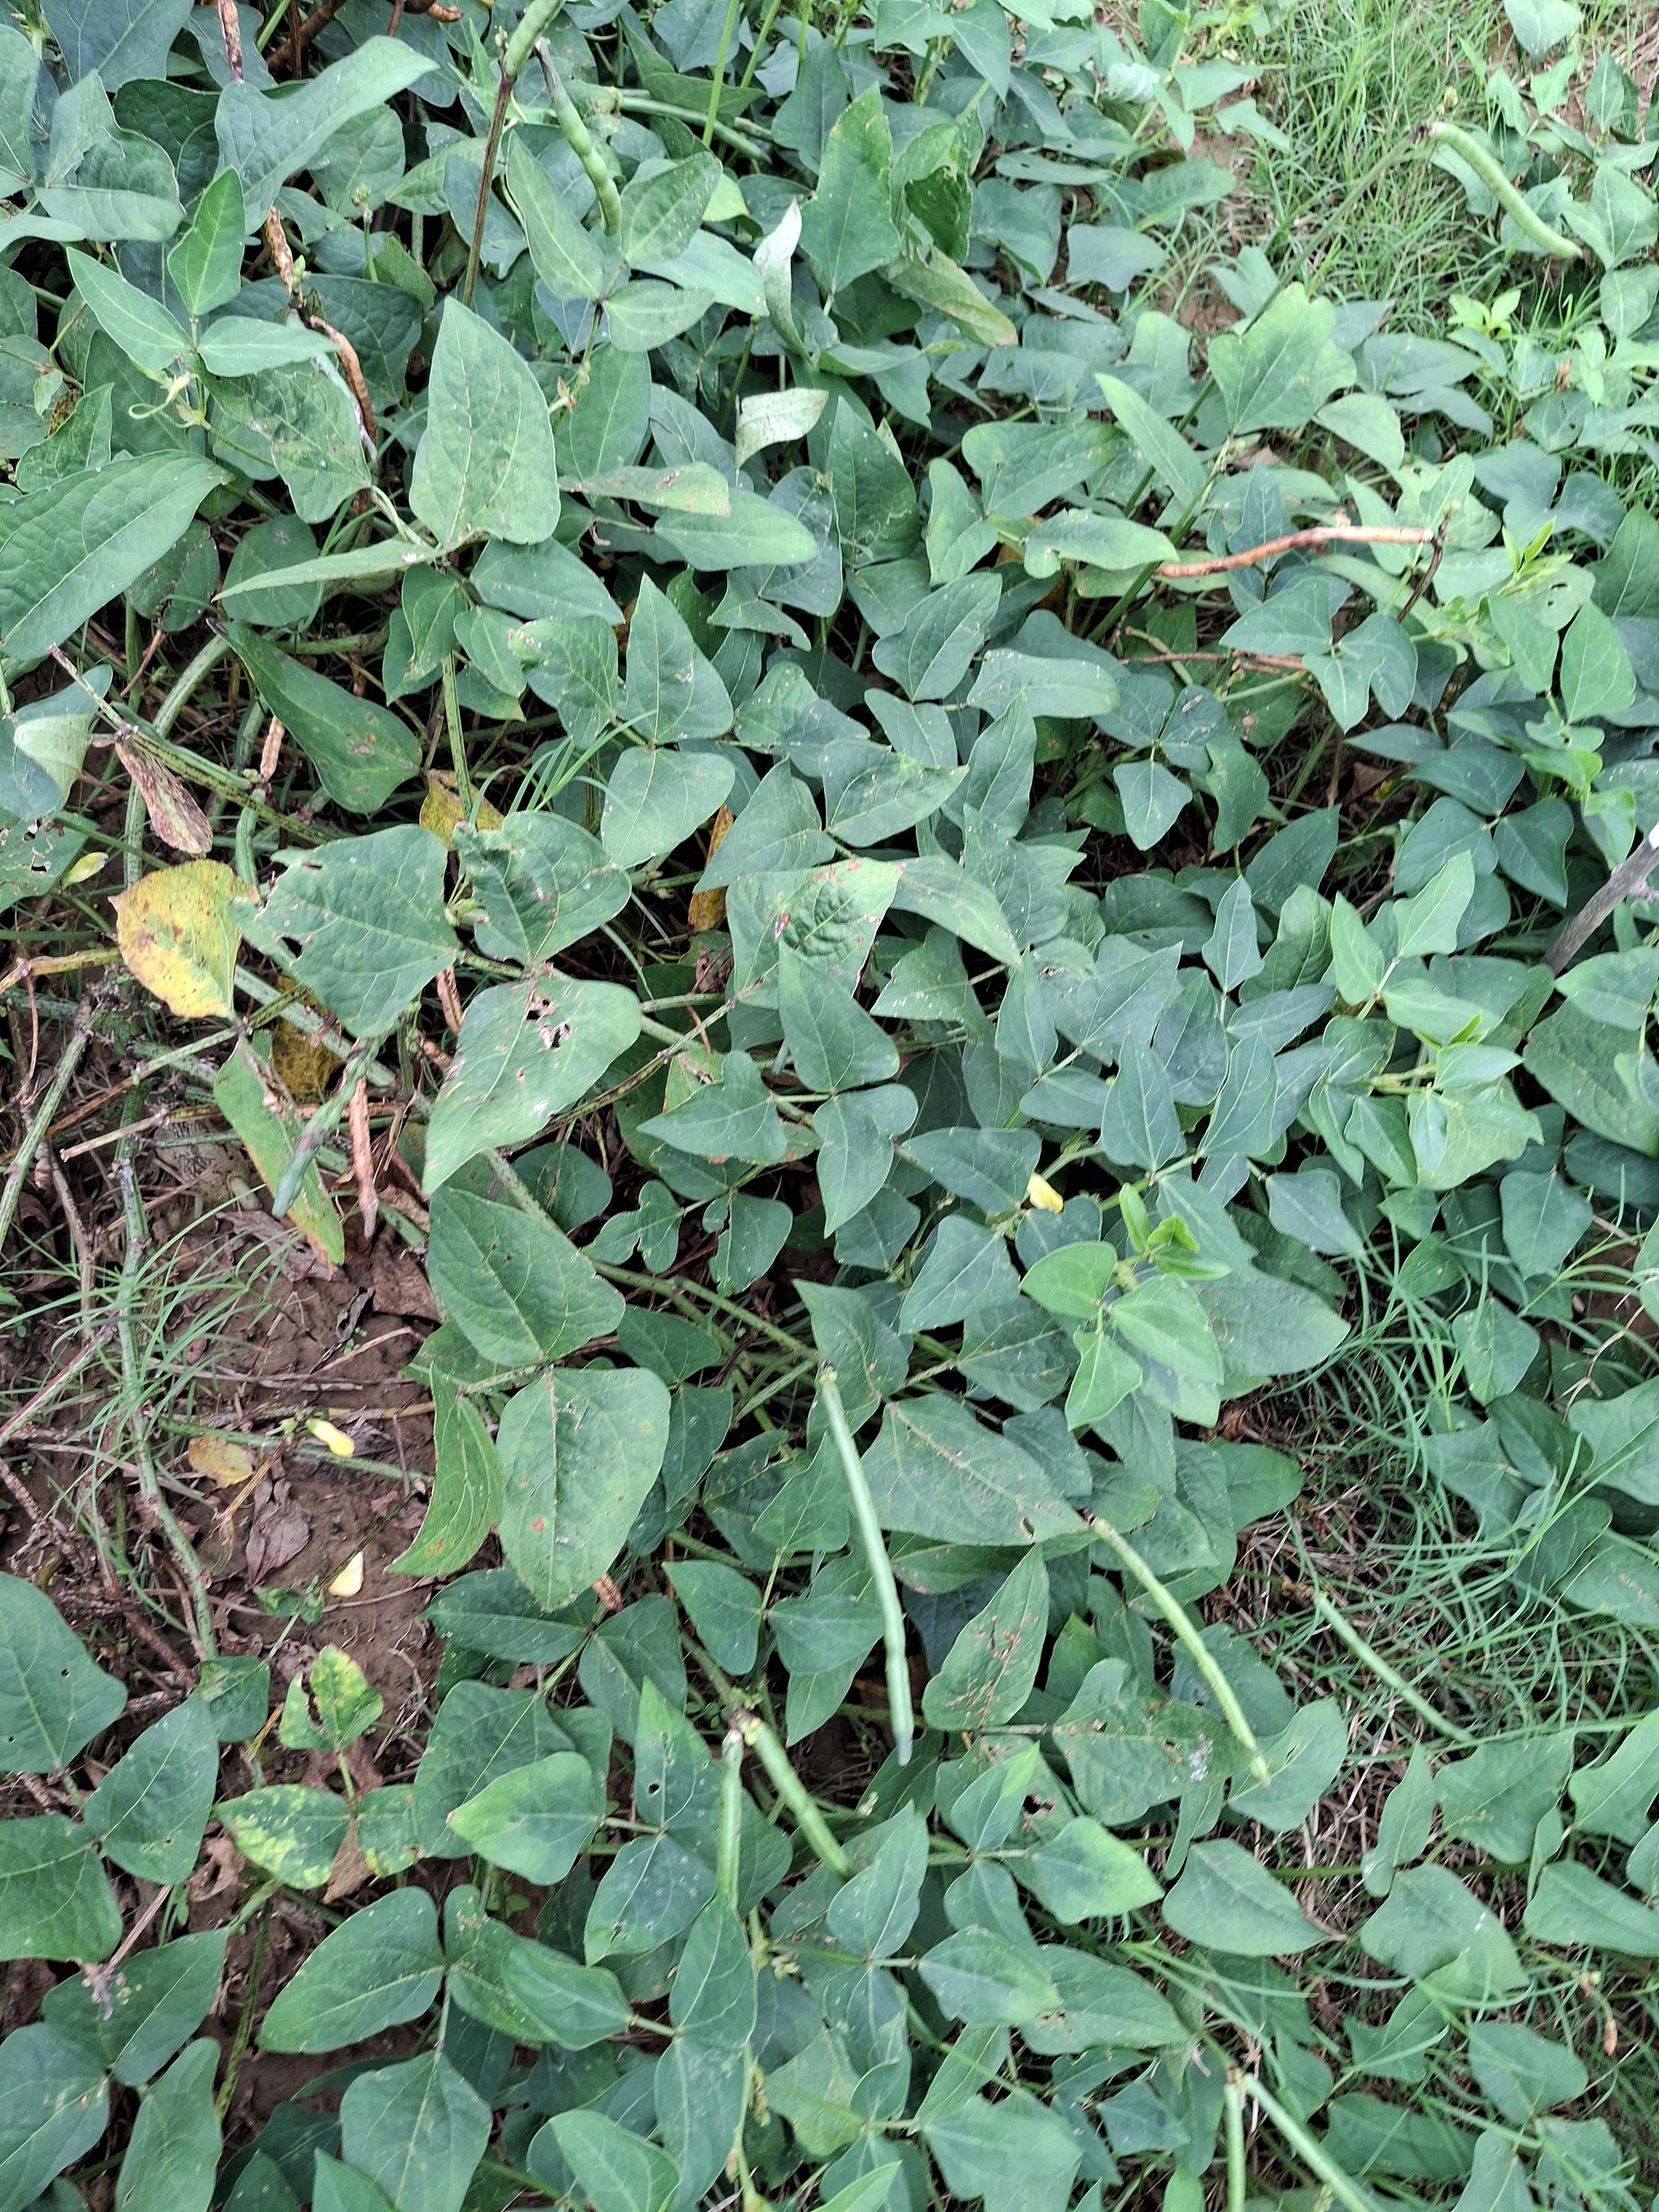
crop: cowpea
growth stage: development pod
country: Nigeria
